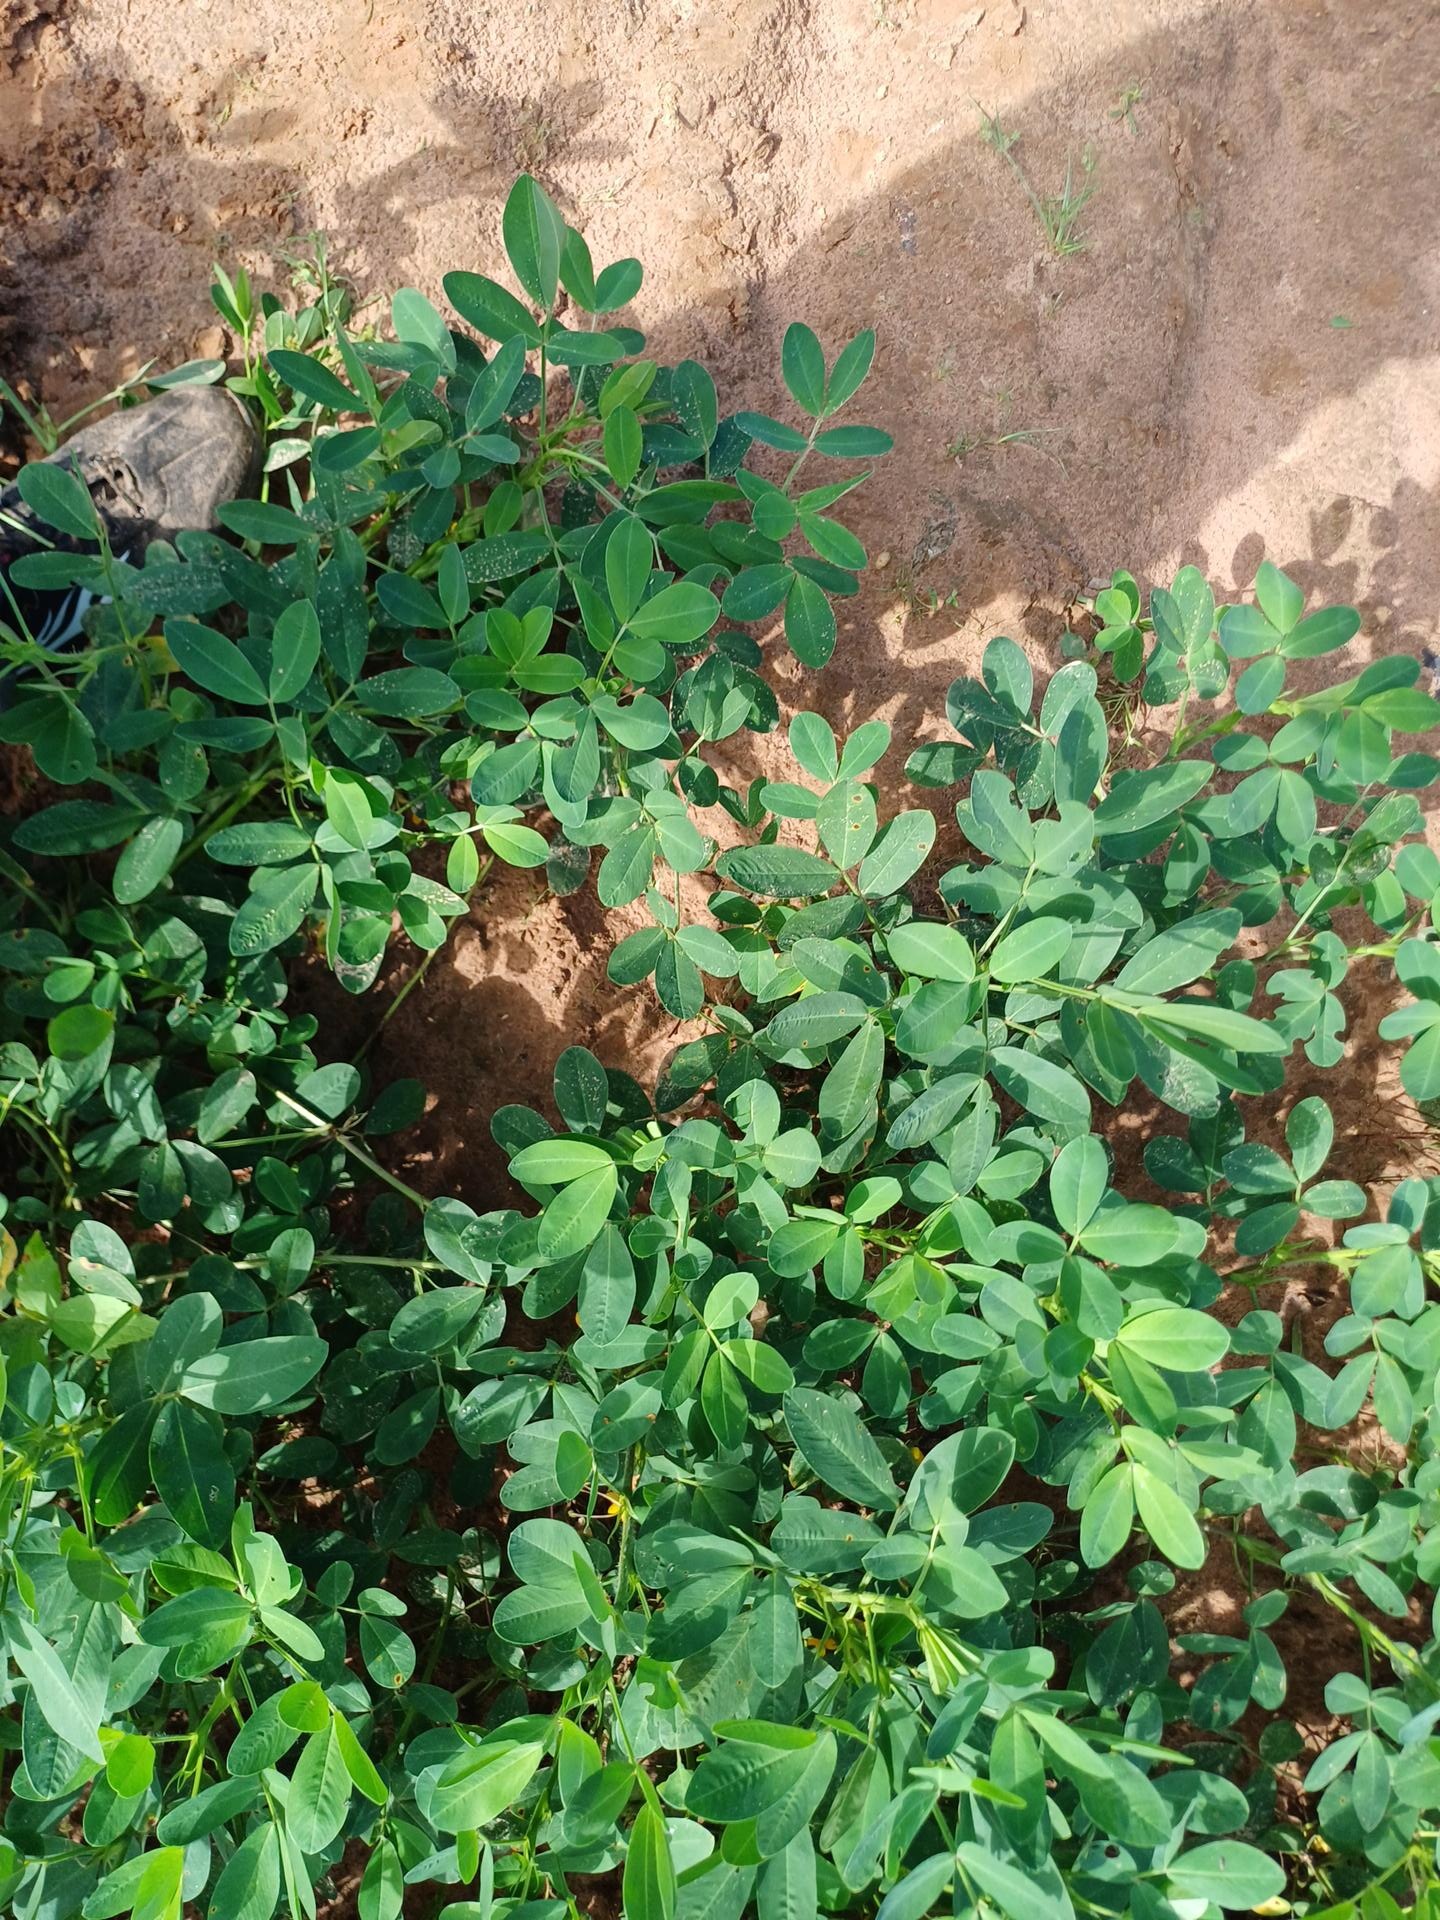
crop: groundnut
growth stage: flowering
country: Senegal
